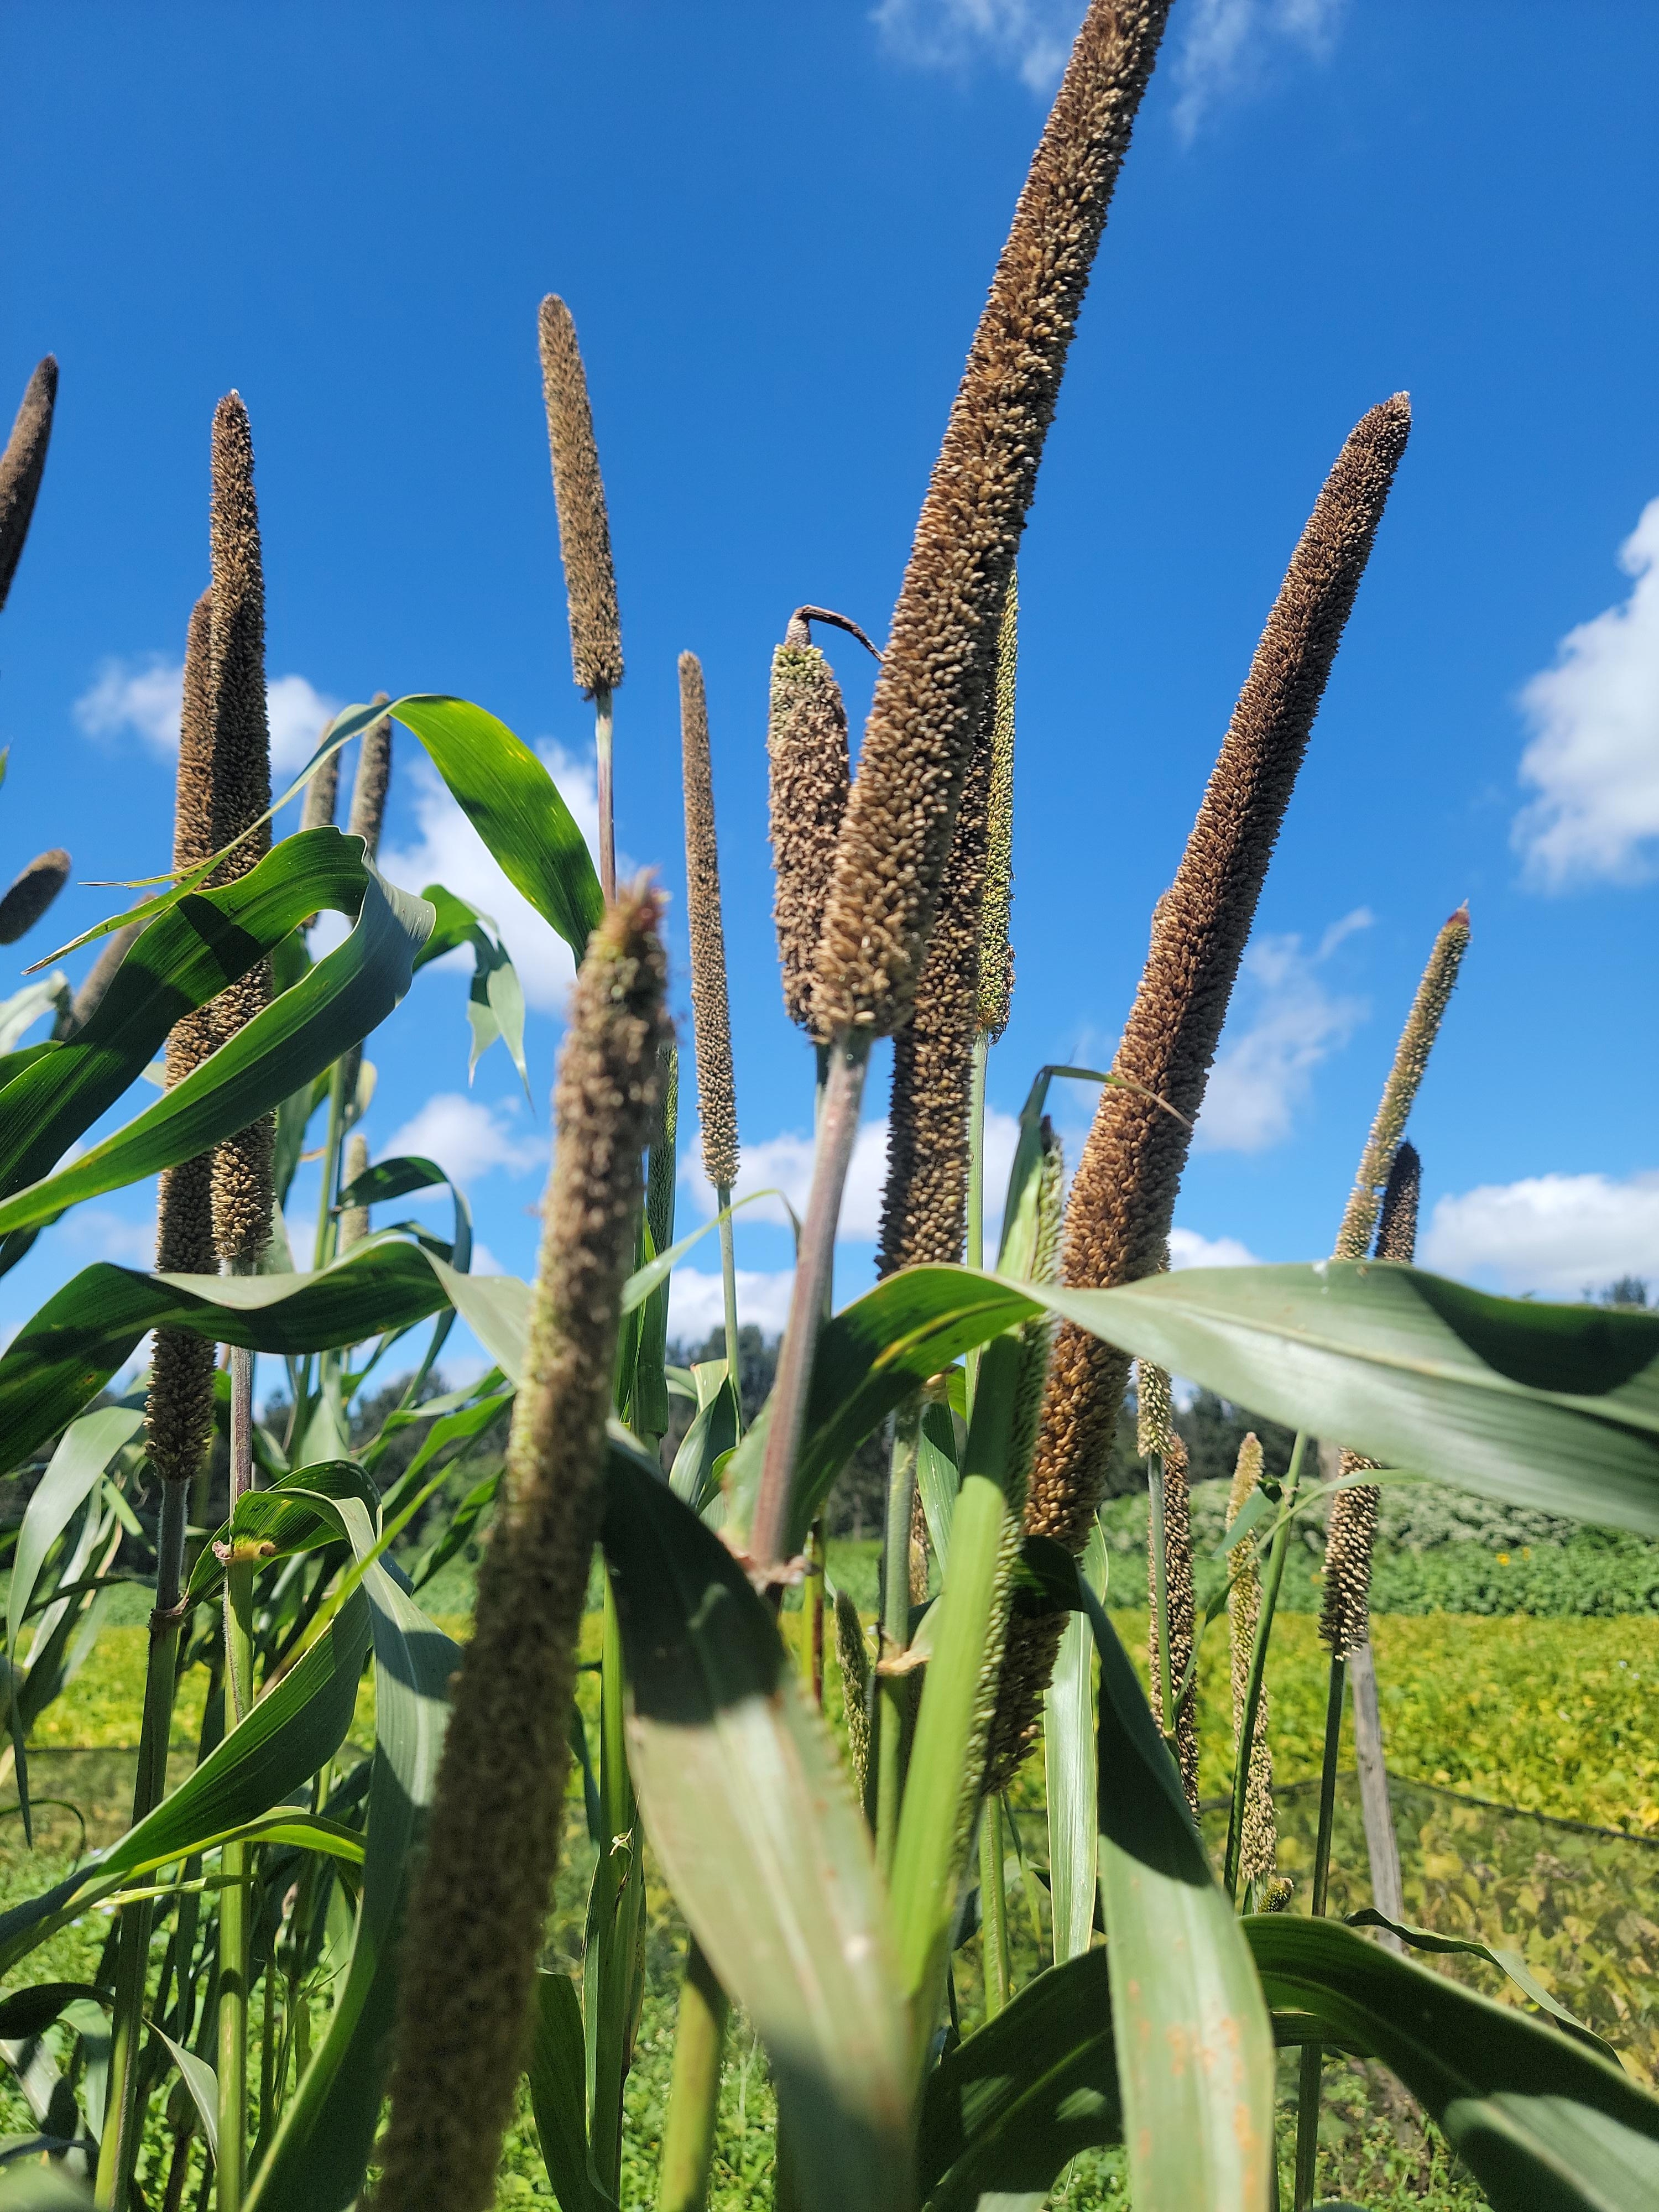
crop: pearl millet
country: Tanzania
